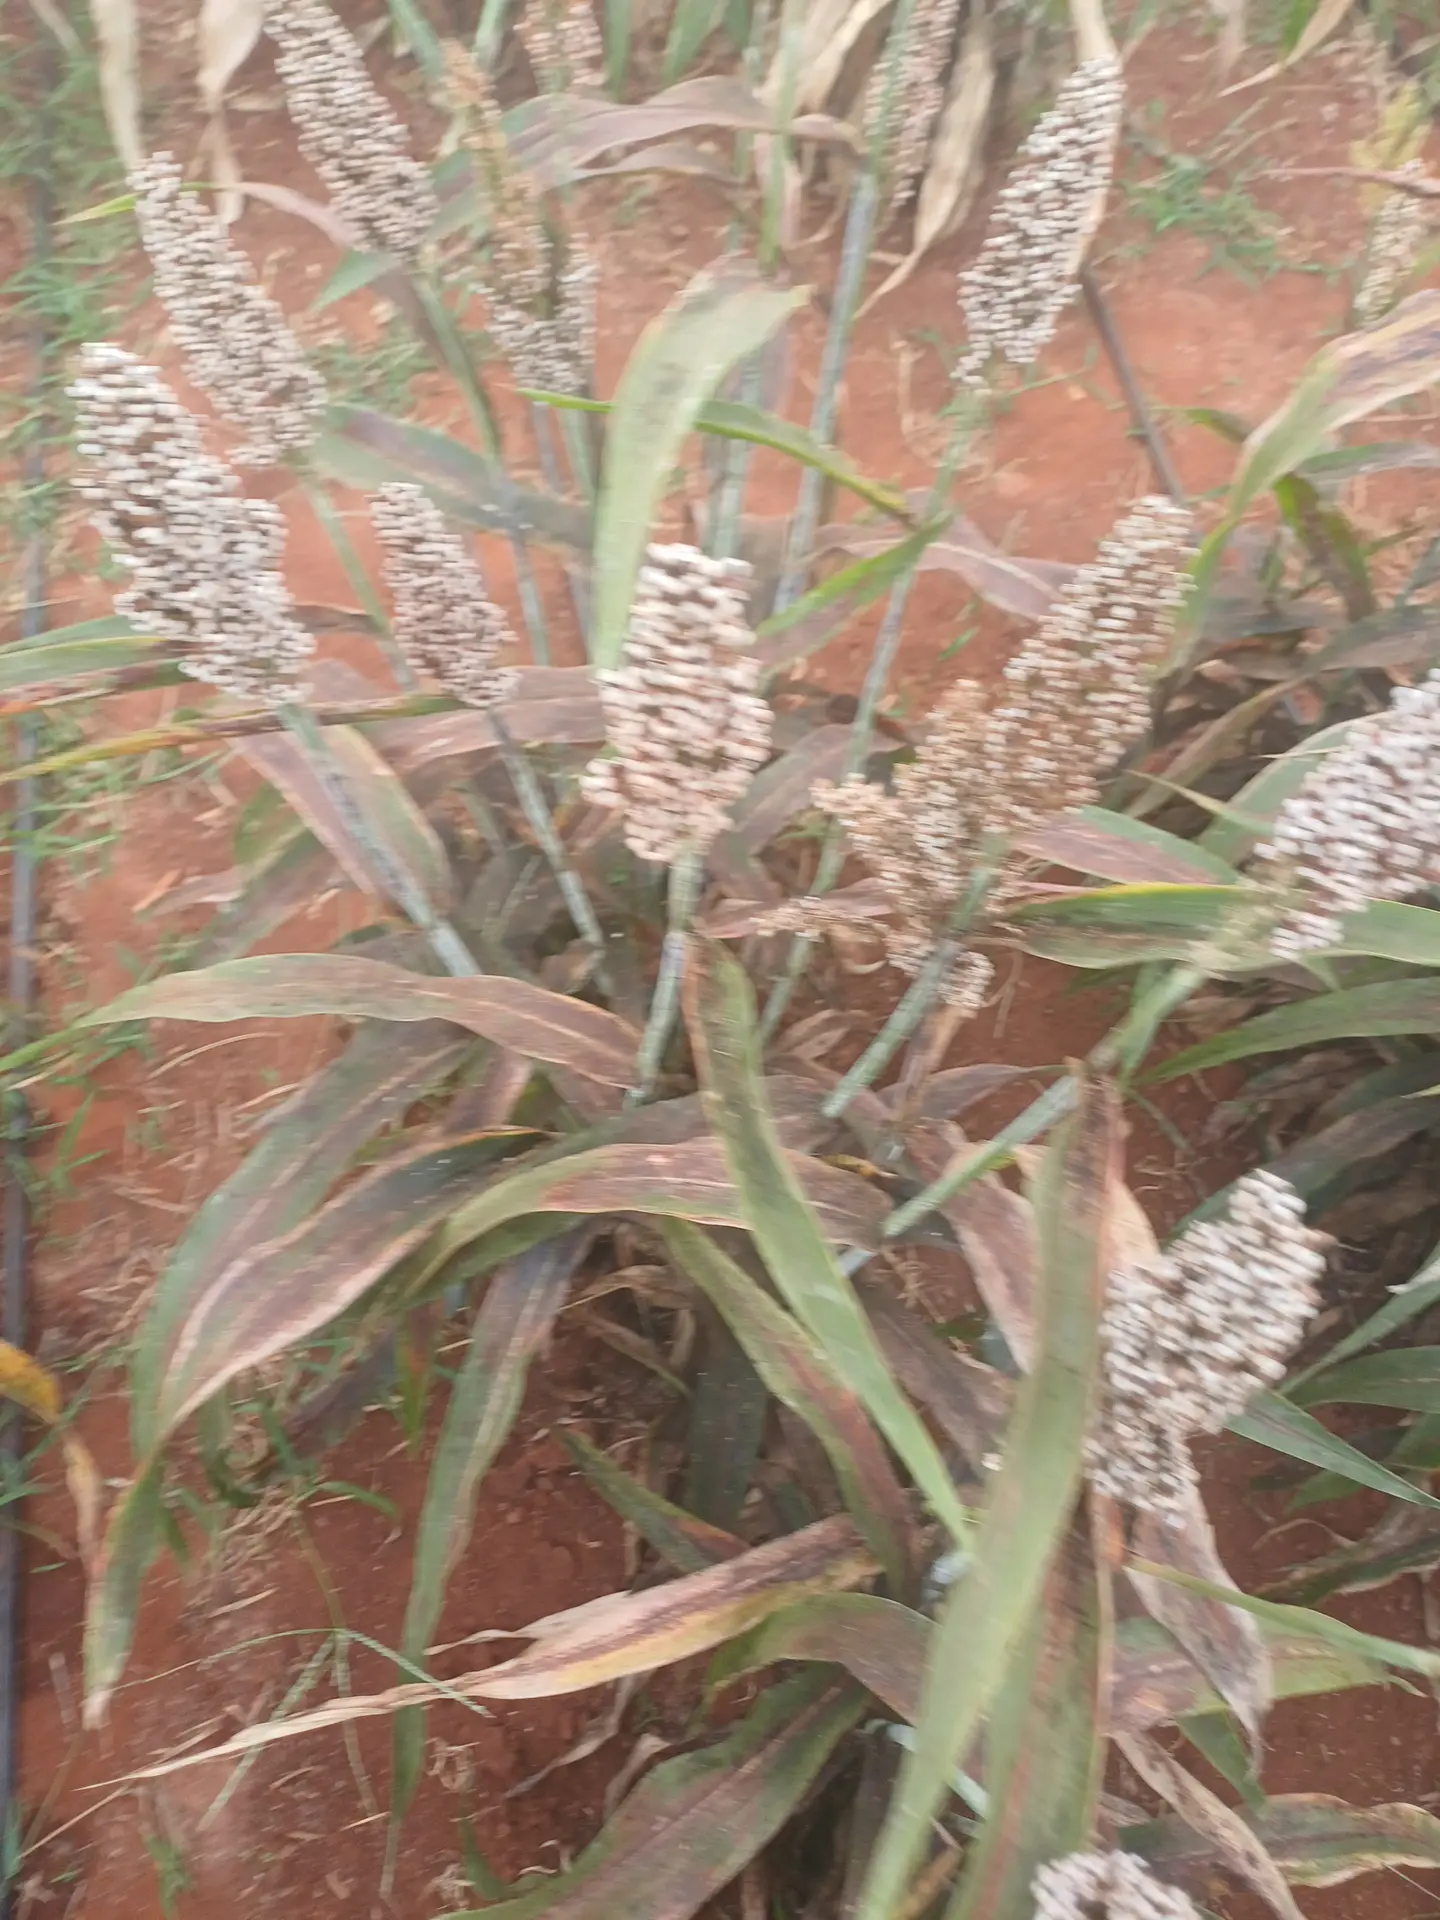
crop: sorghum
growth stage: maturity
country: Kenya
